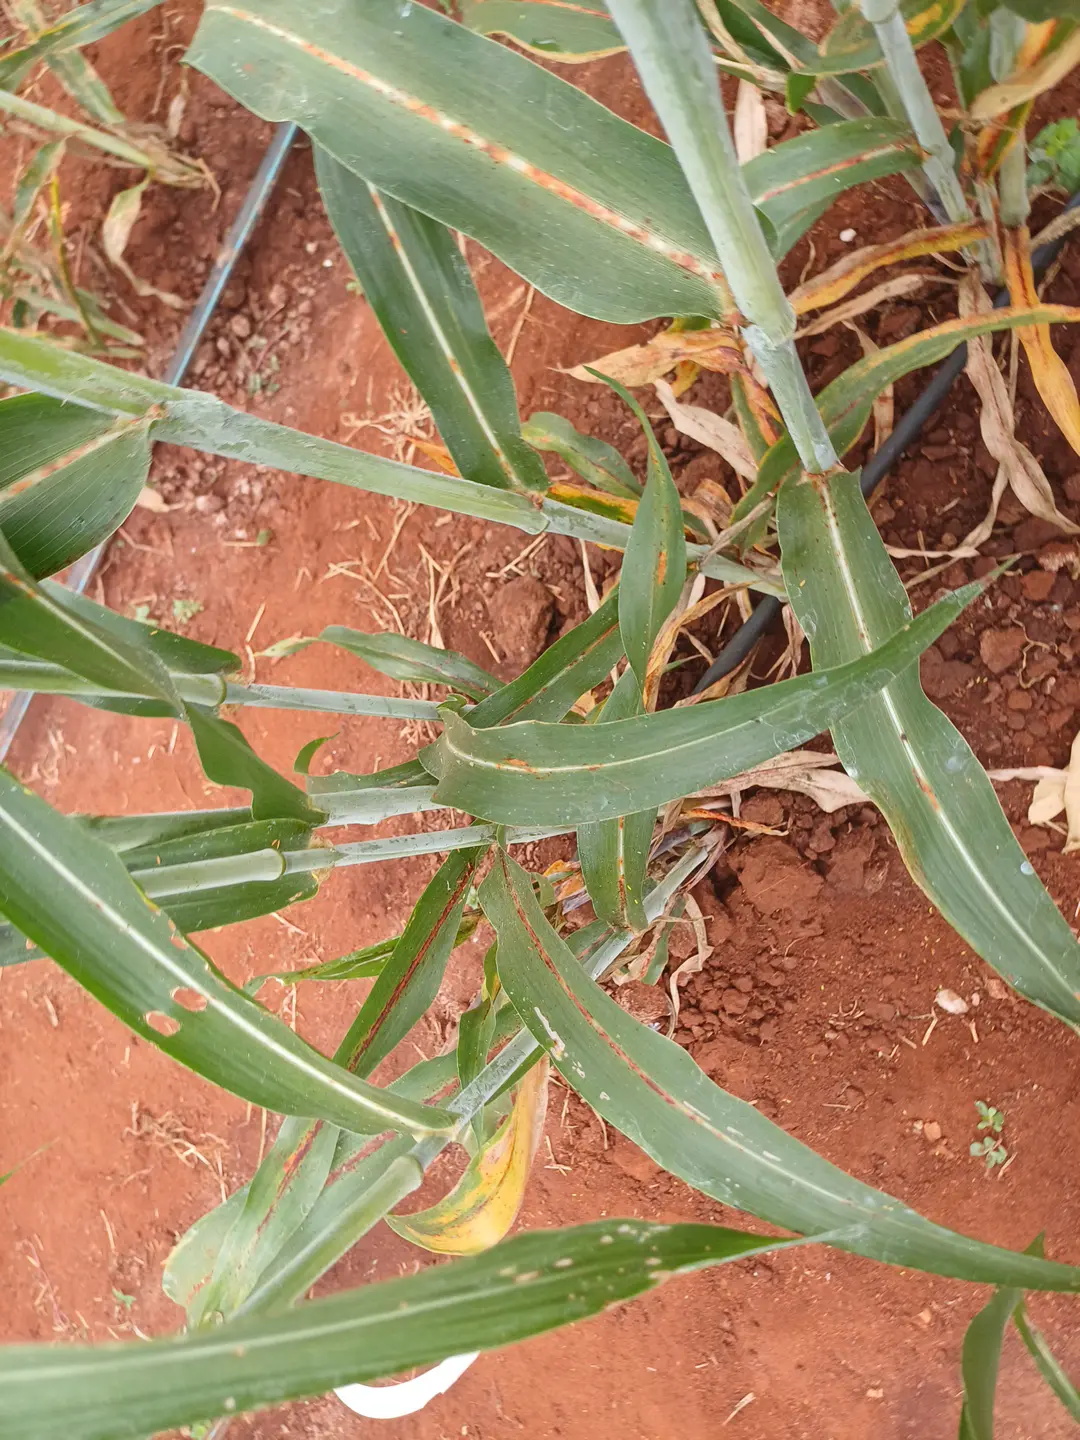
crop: sorghum
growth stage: filling grain
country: Kenya
